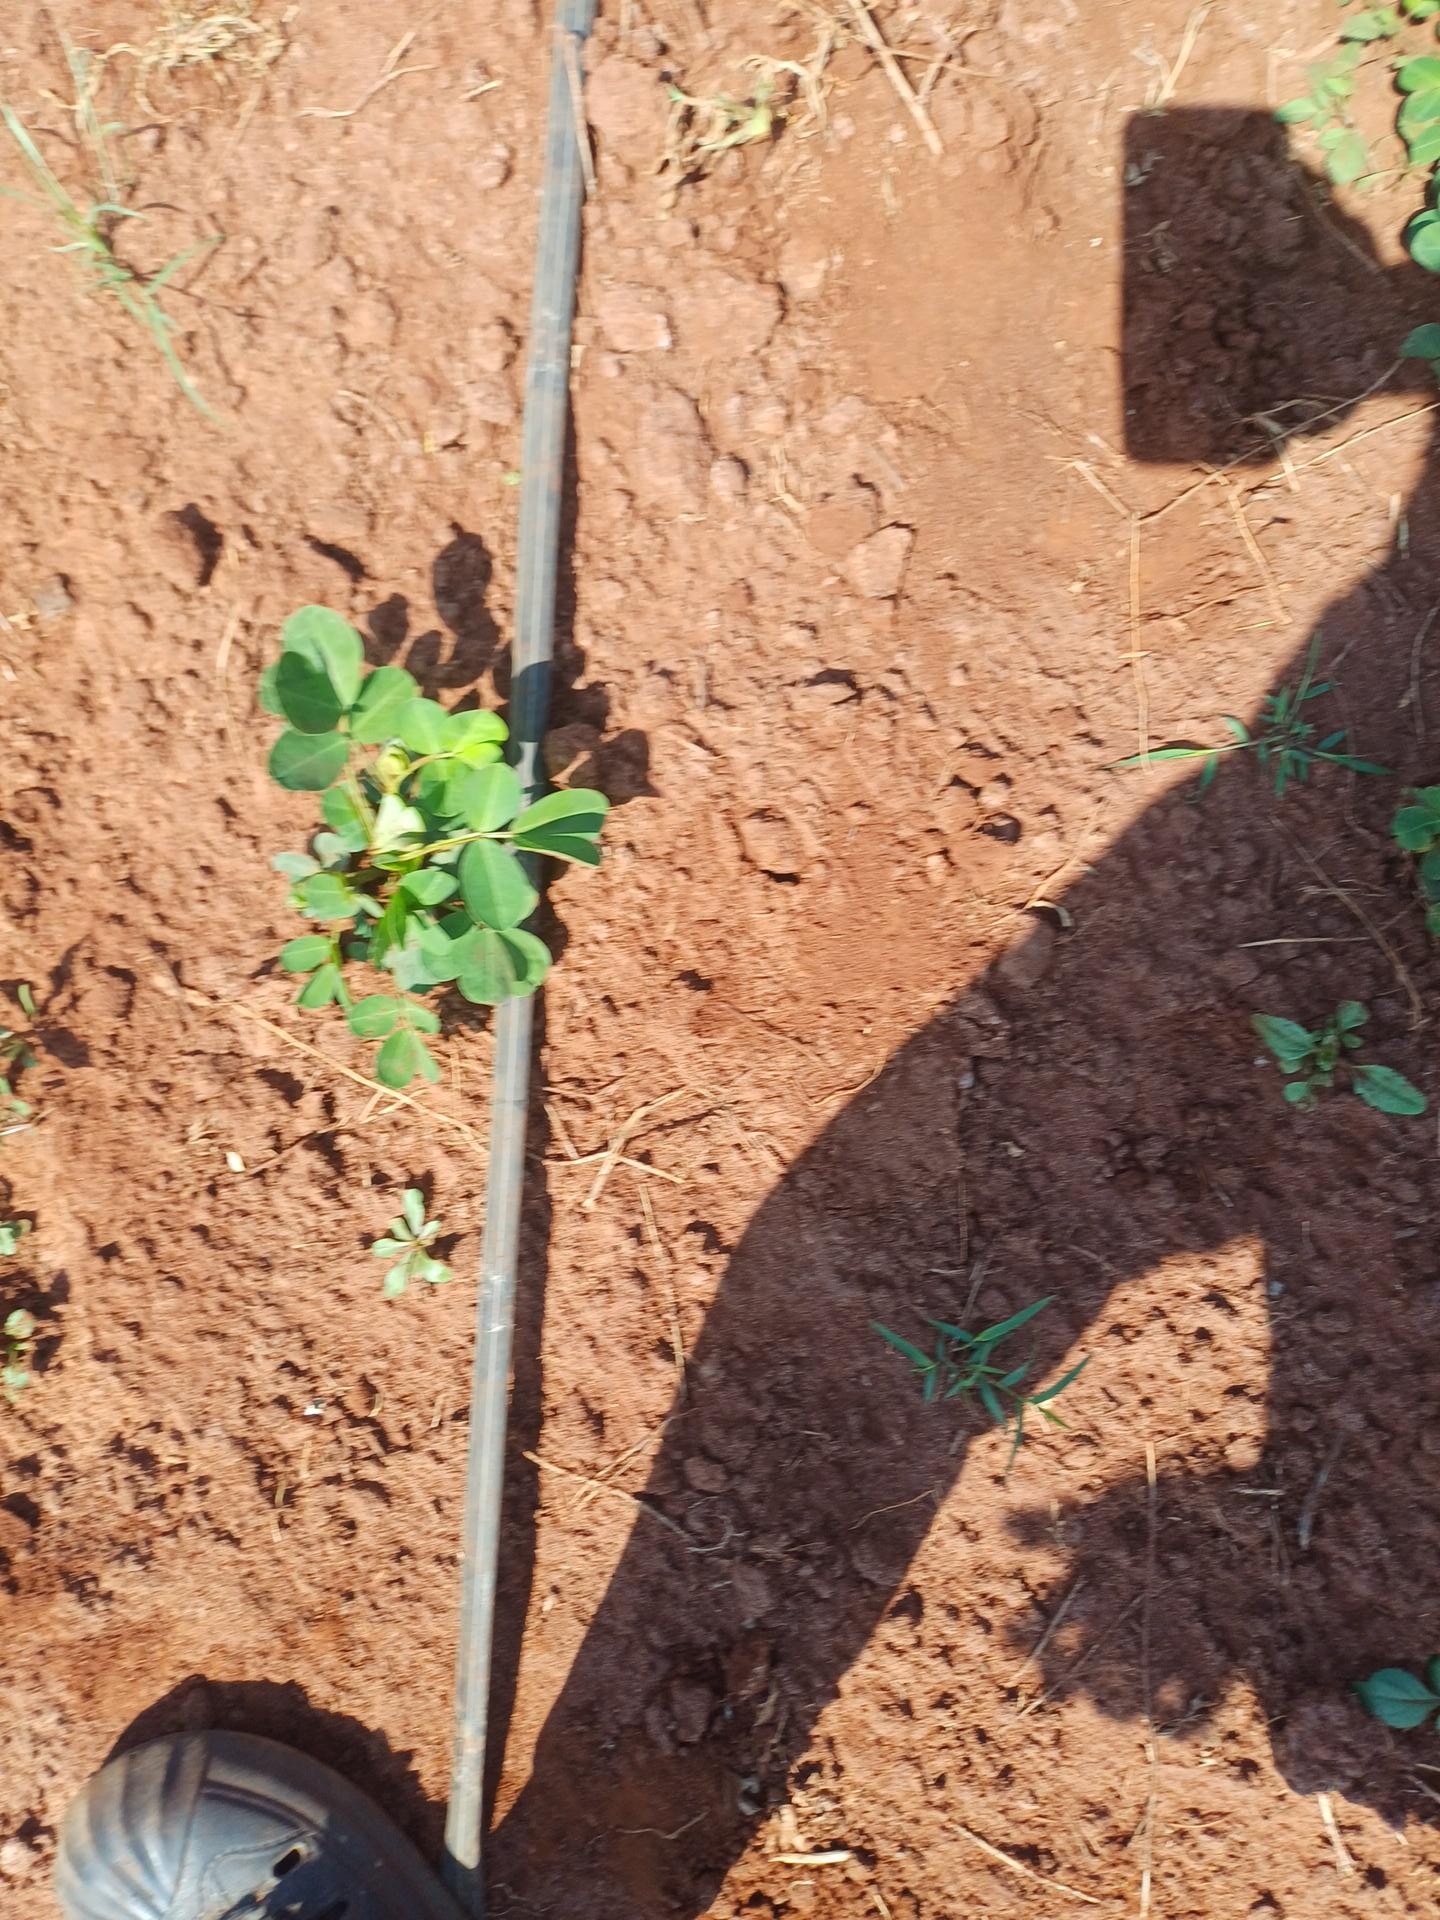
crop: groundnut
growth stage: vegetative
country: Kenya
